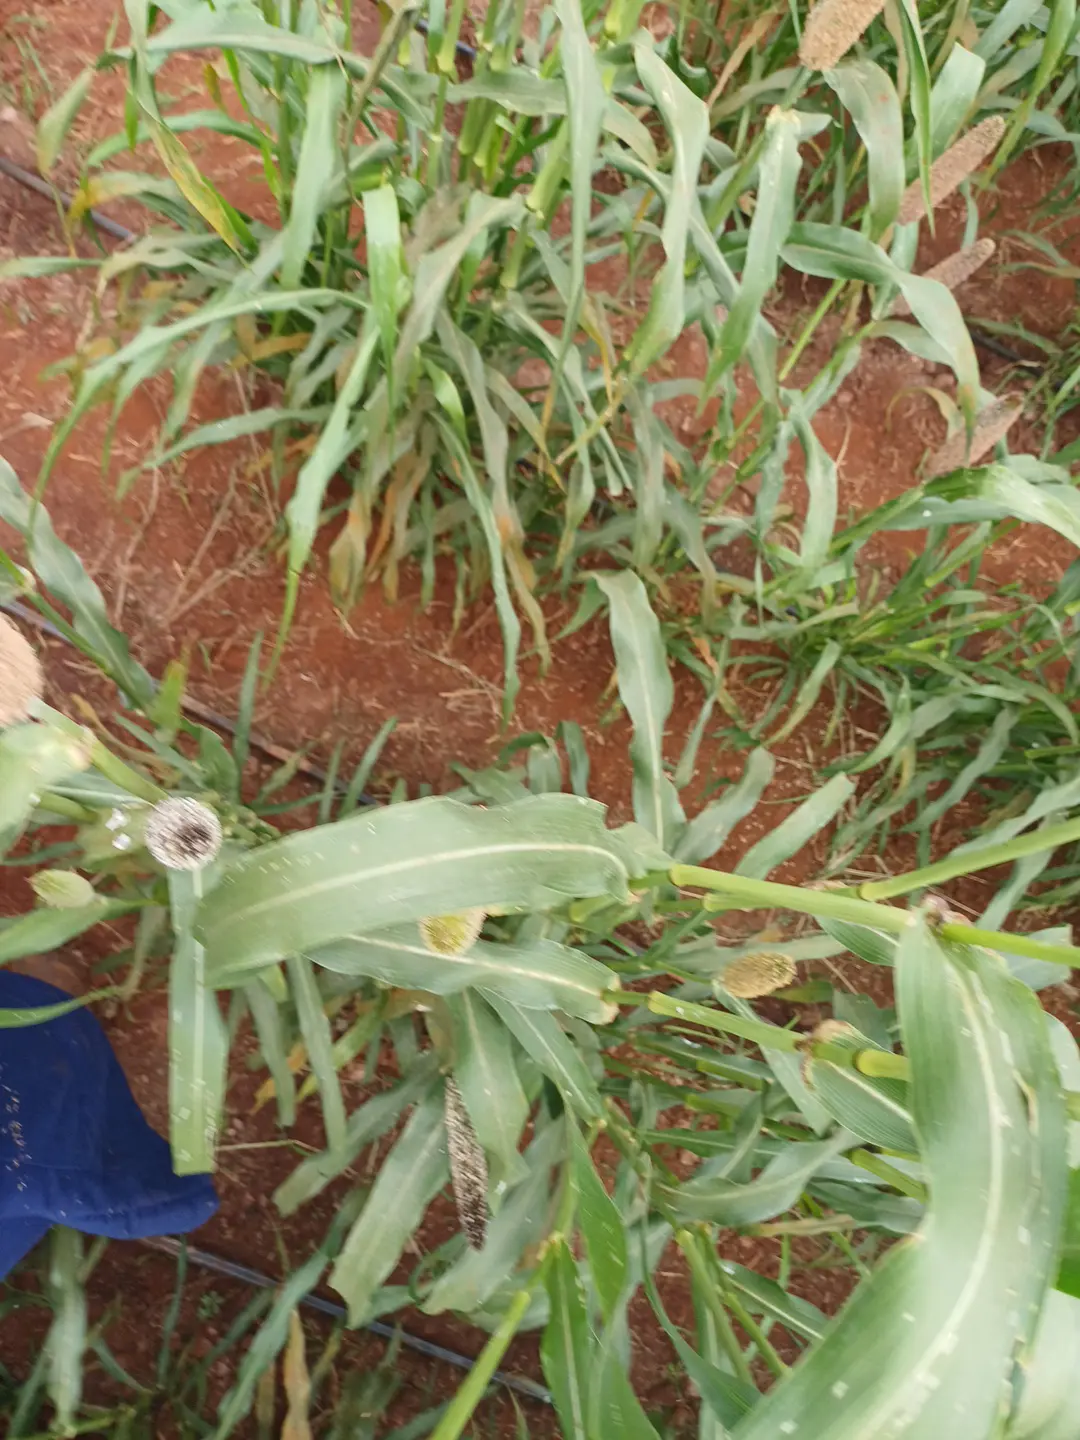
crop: pearl millet
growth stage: filling grain
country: Kenya
